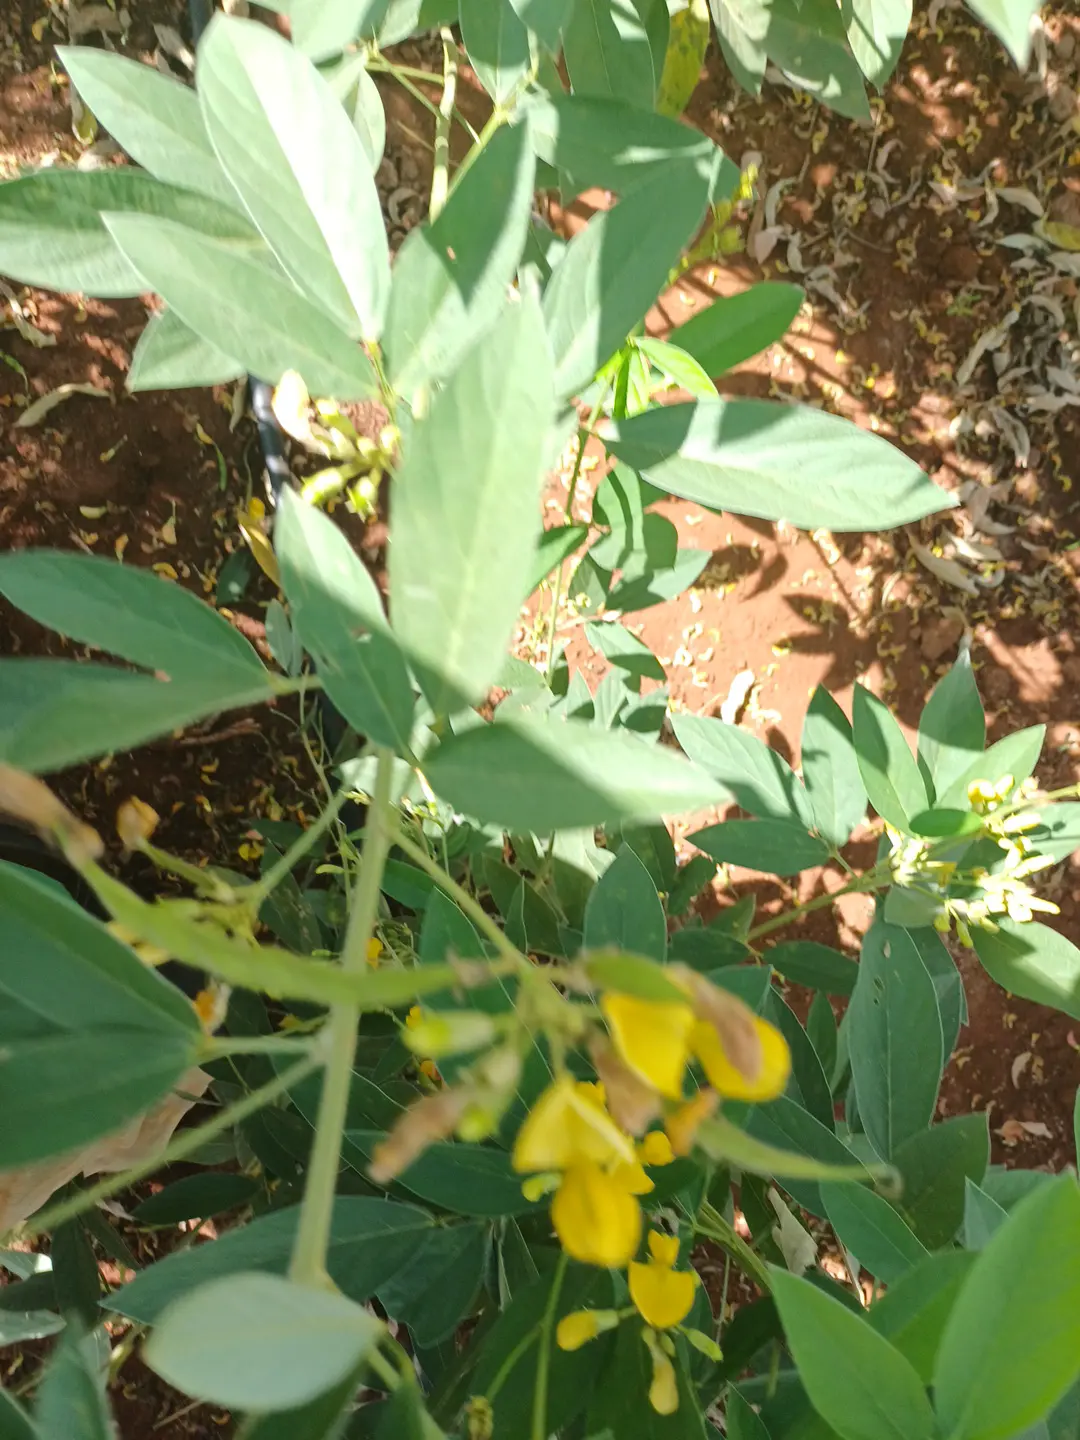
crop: pigeonpea
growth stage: development pod
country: Kenya
